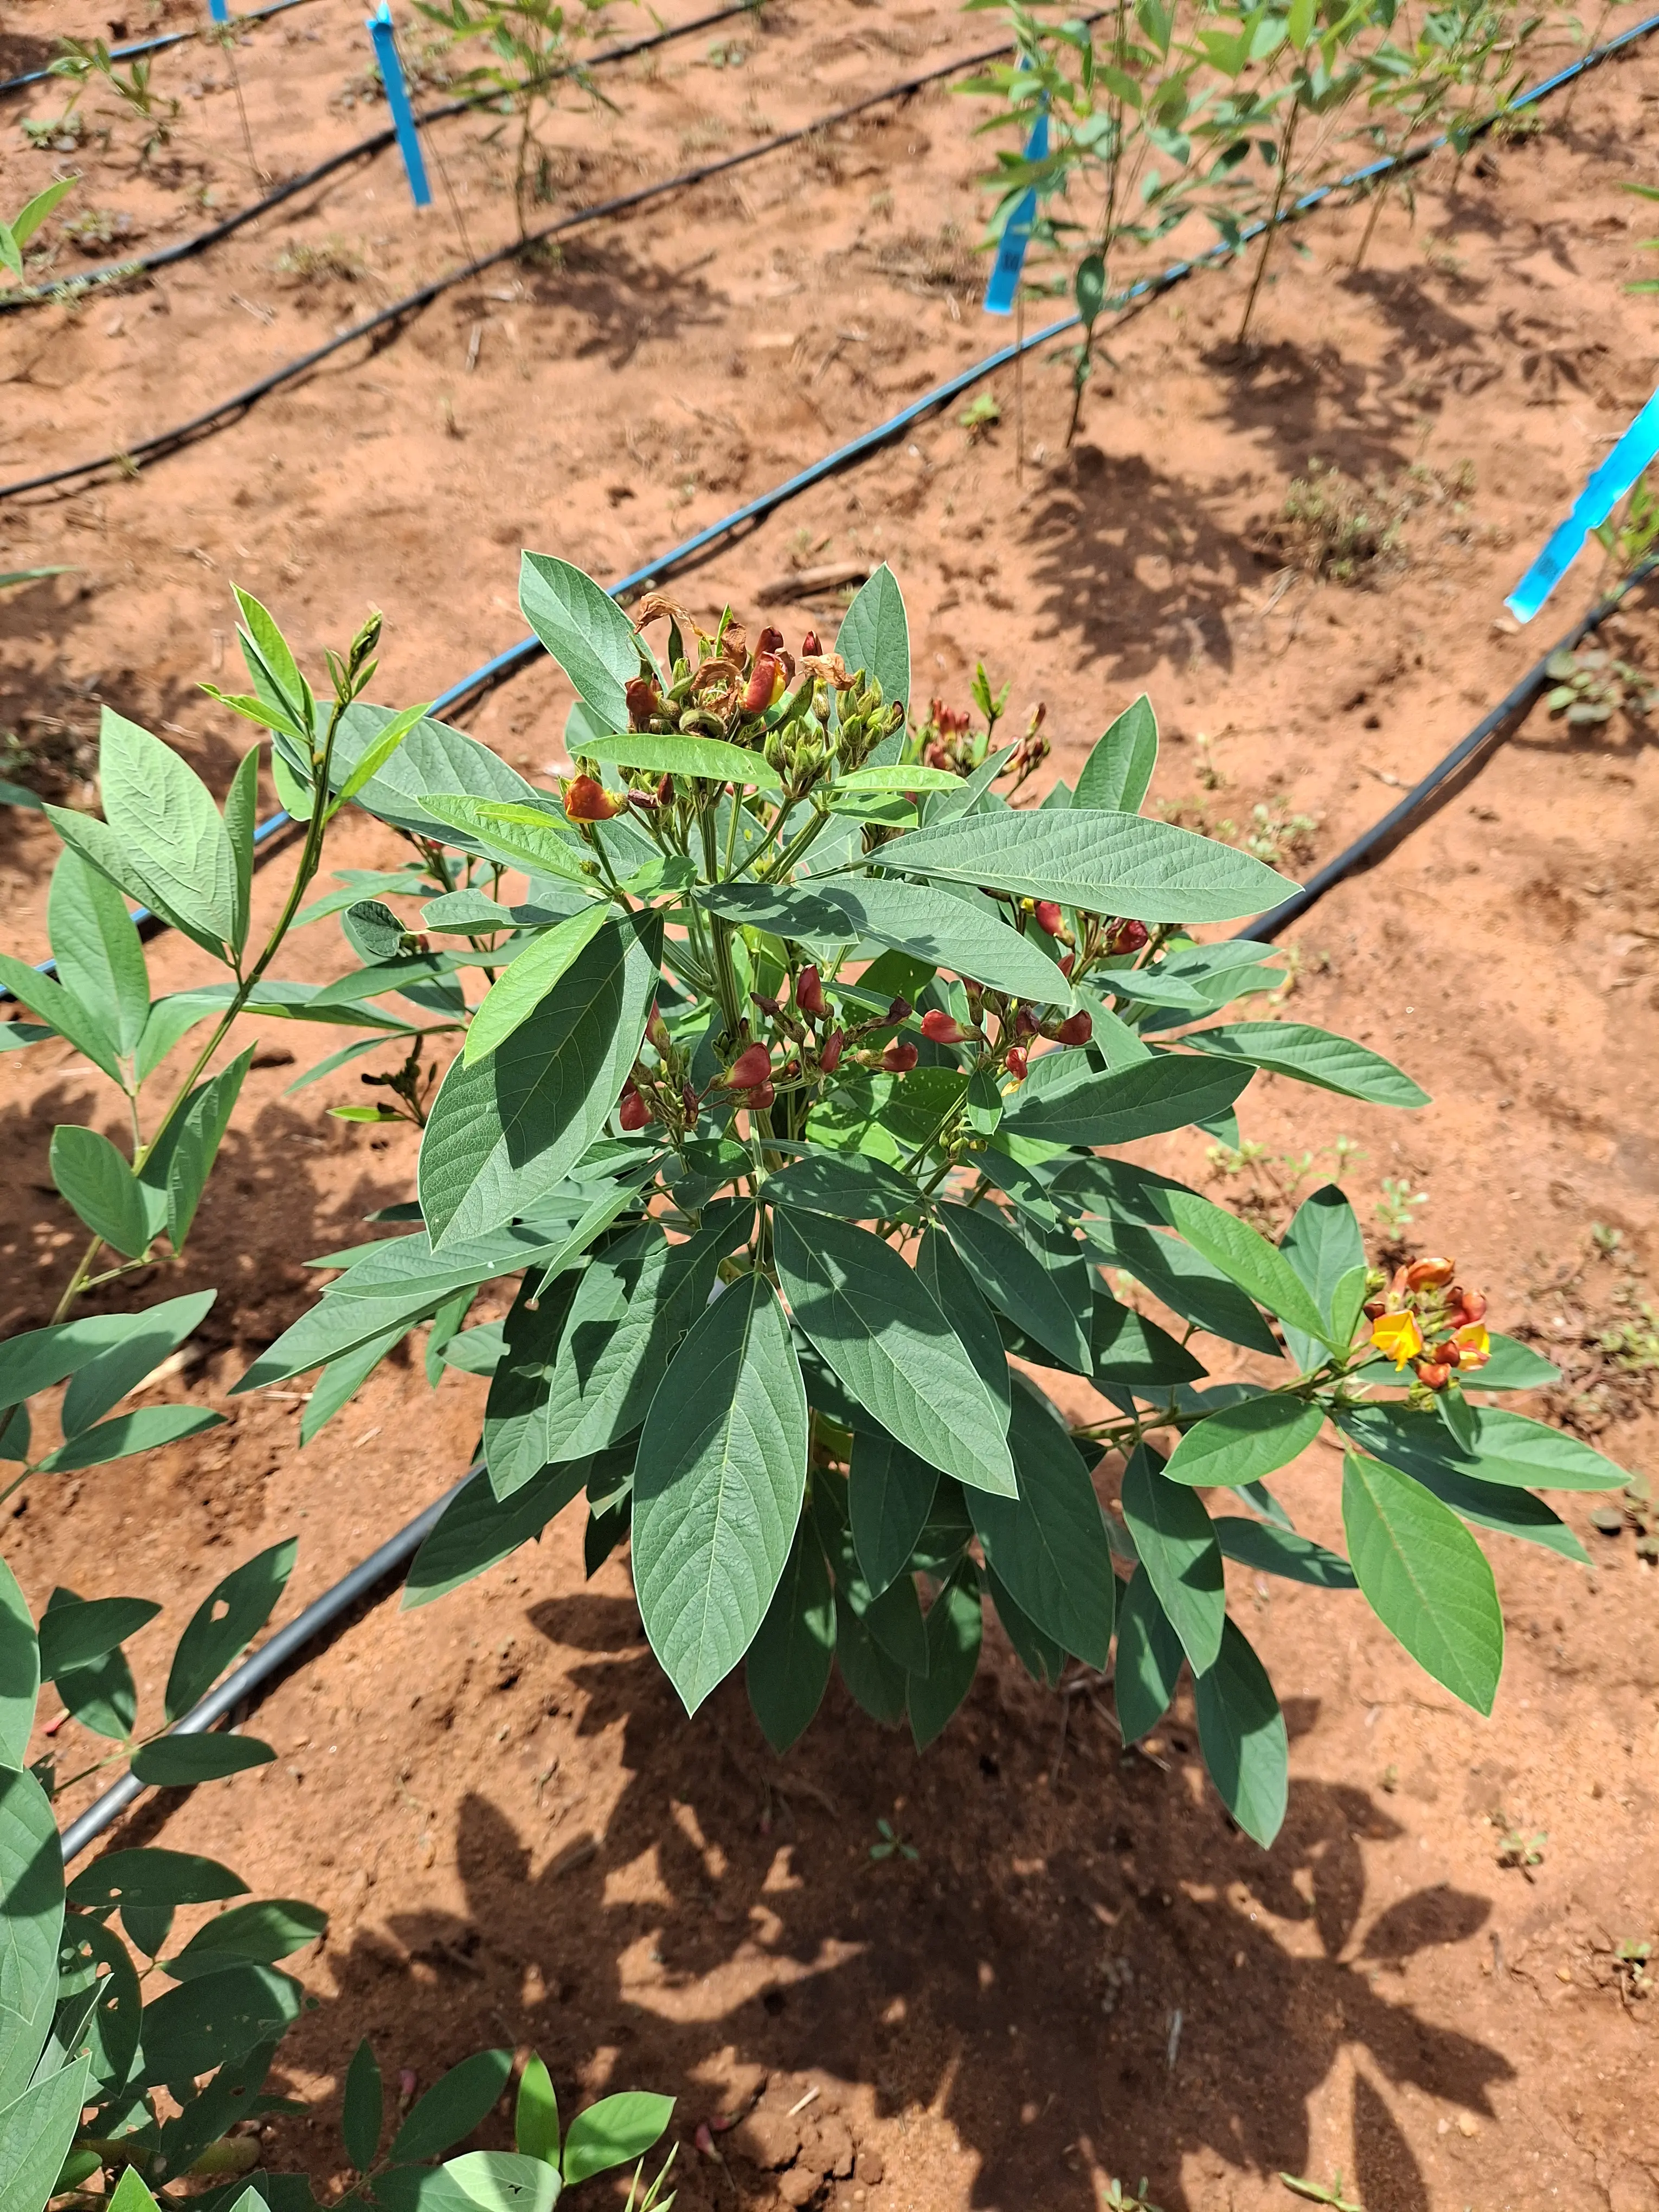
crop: pigeonpea
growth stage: flowering
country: Kenya
